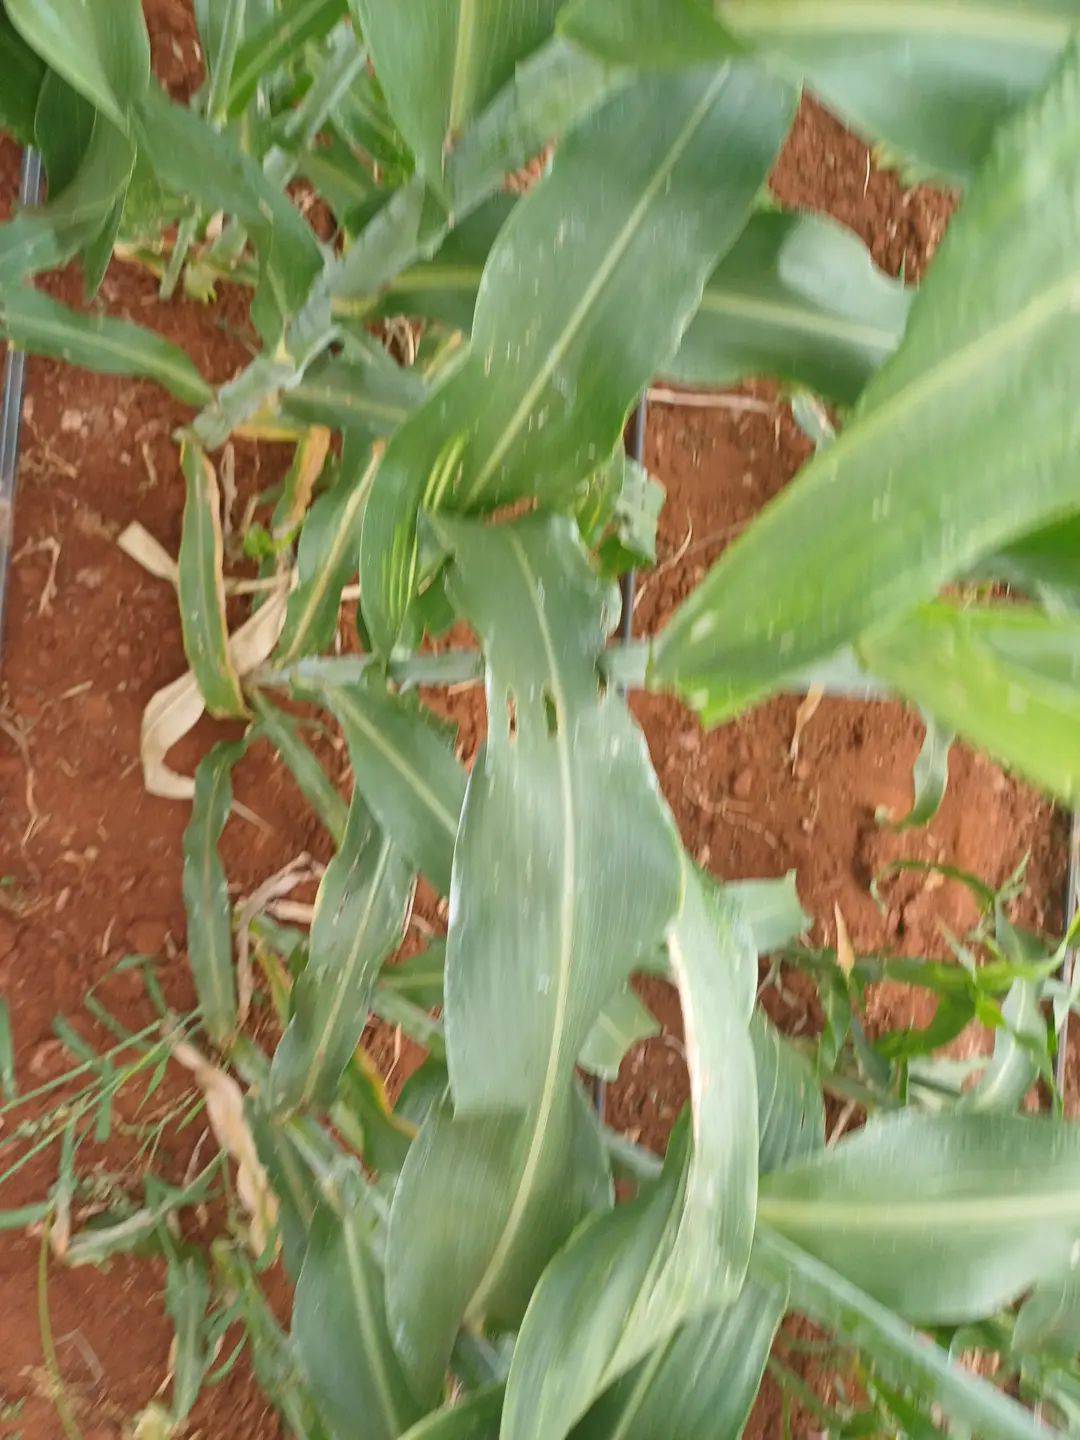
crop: sorghum
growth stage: heading tuber
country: Kenya
